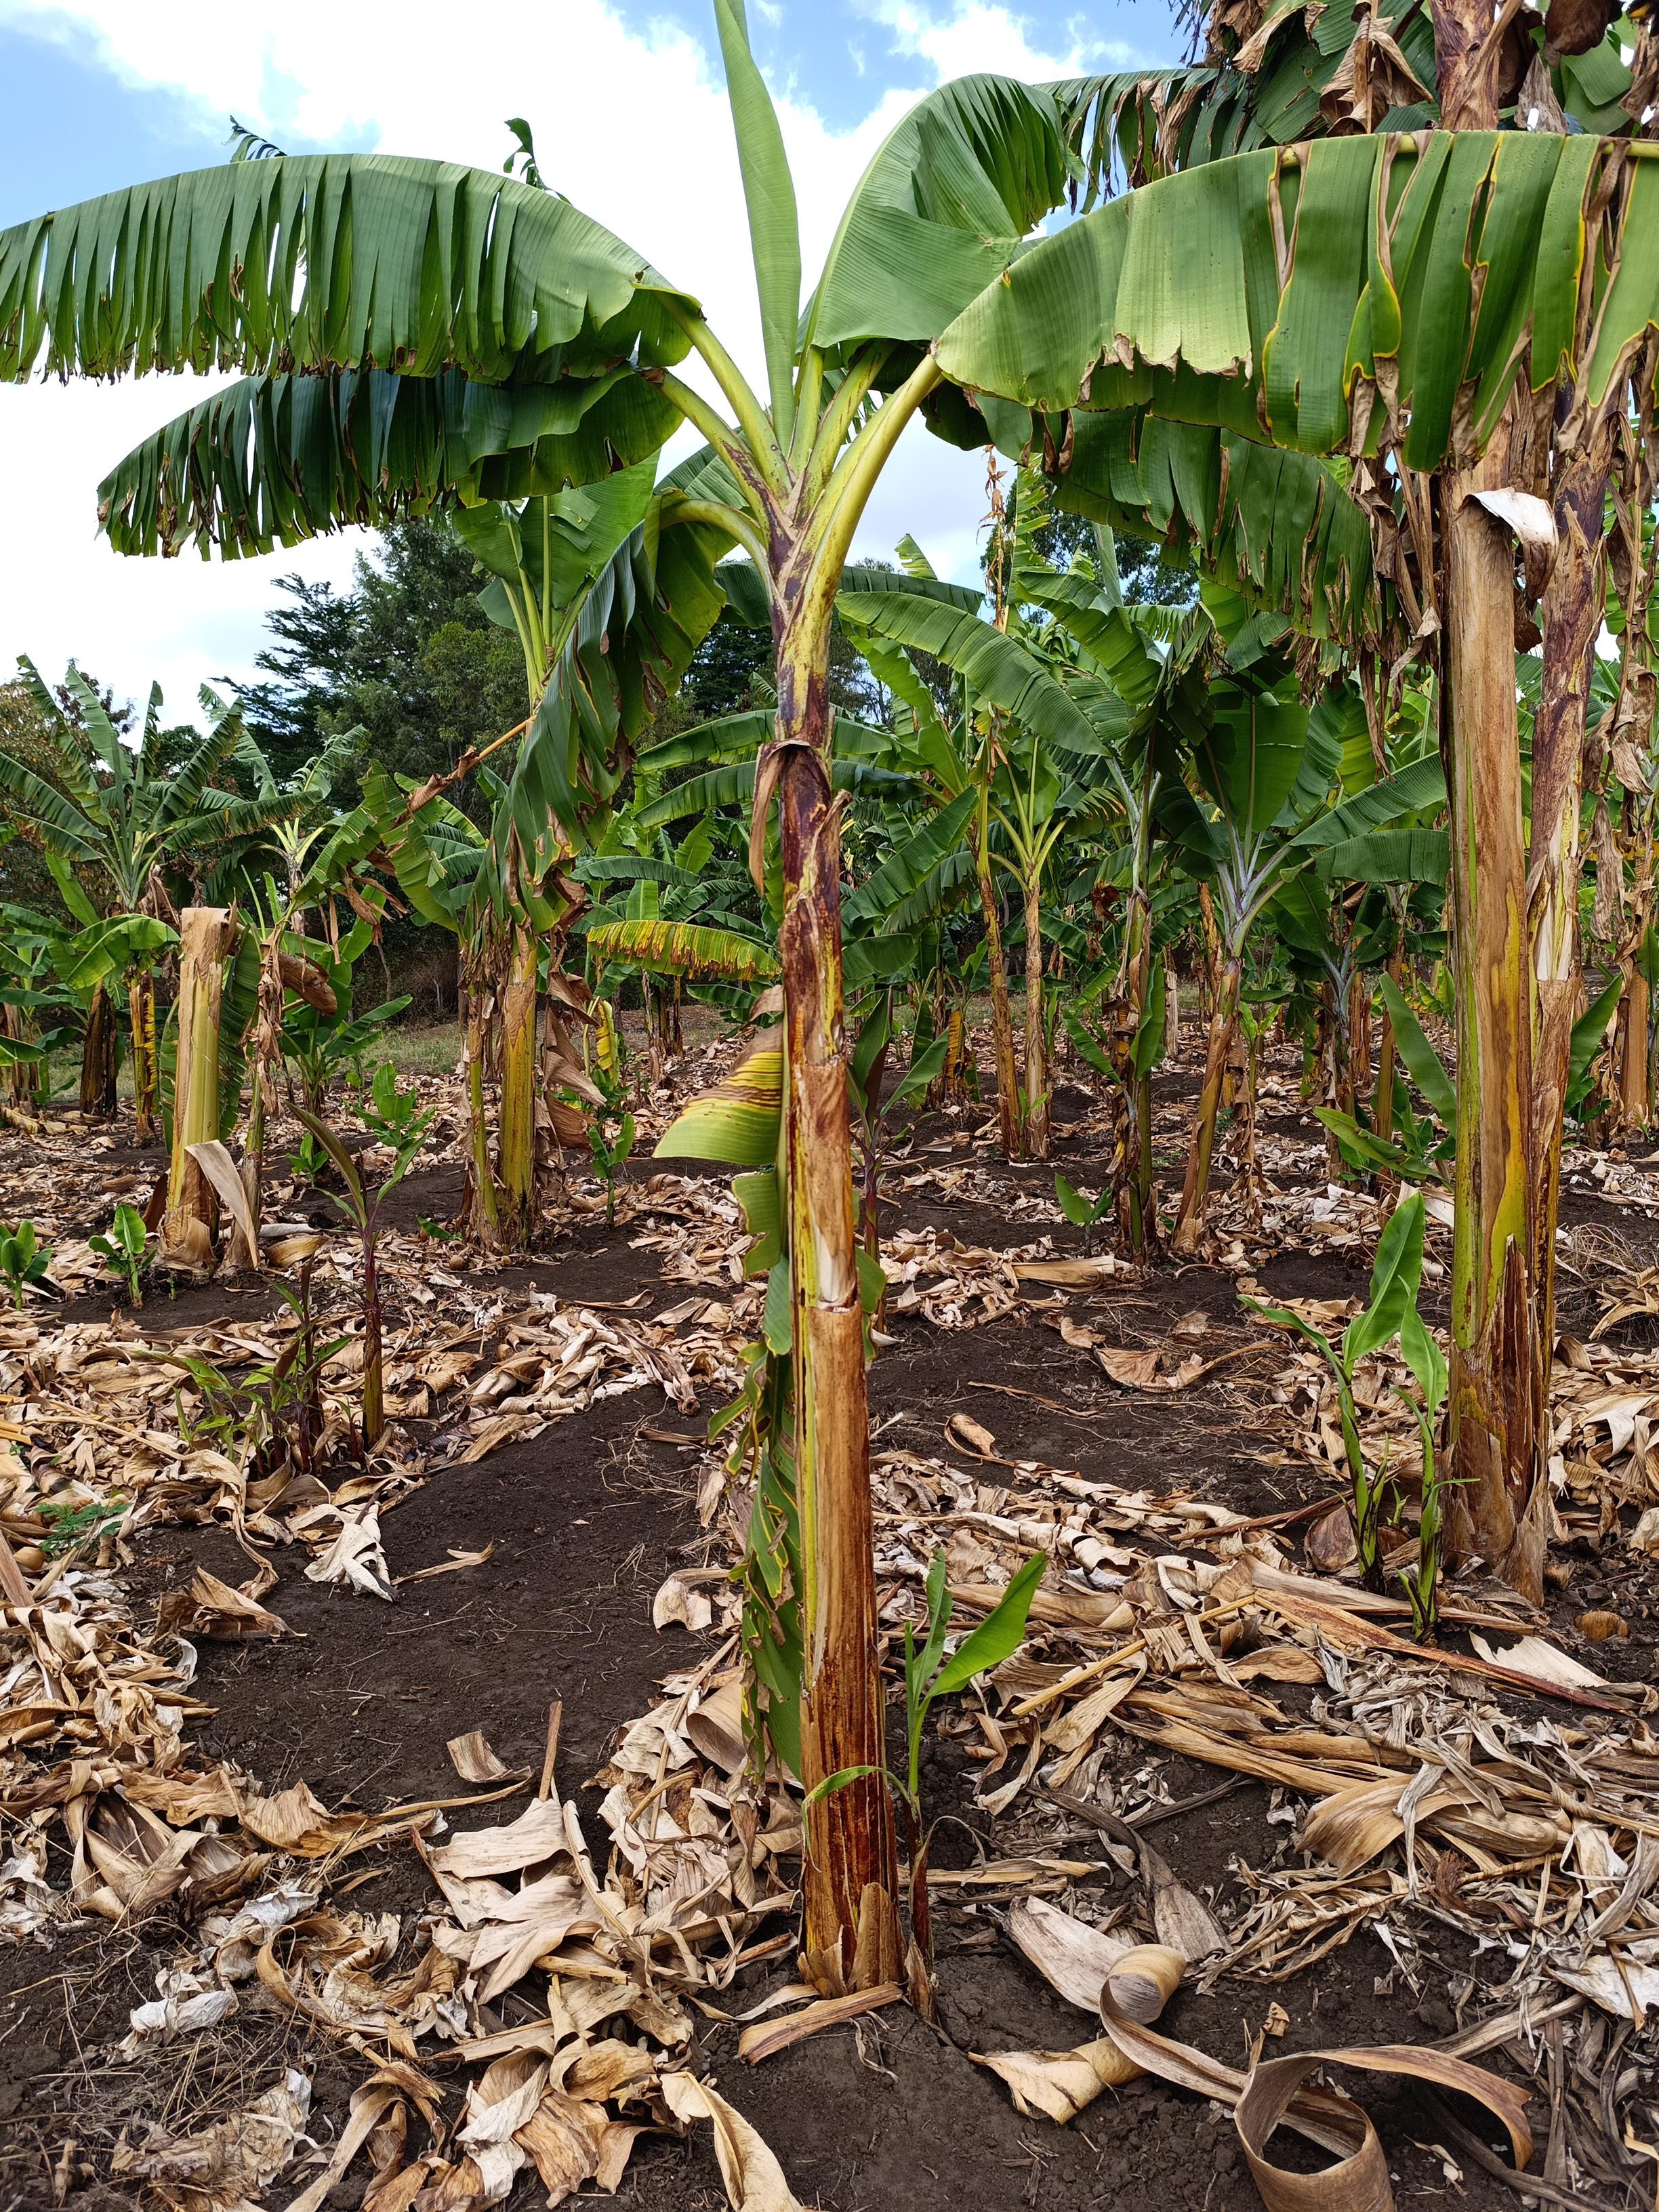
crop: banana
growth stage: vegetative
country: Tanzania
